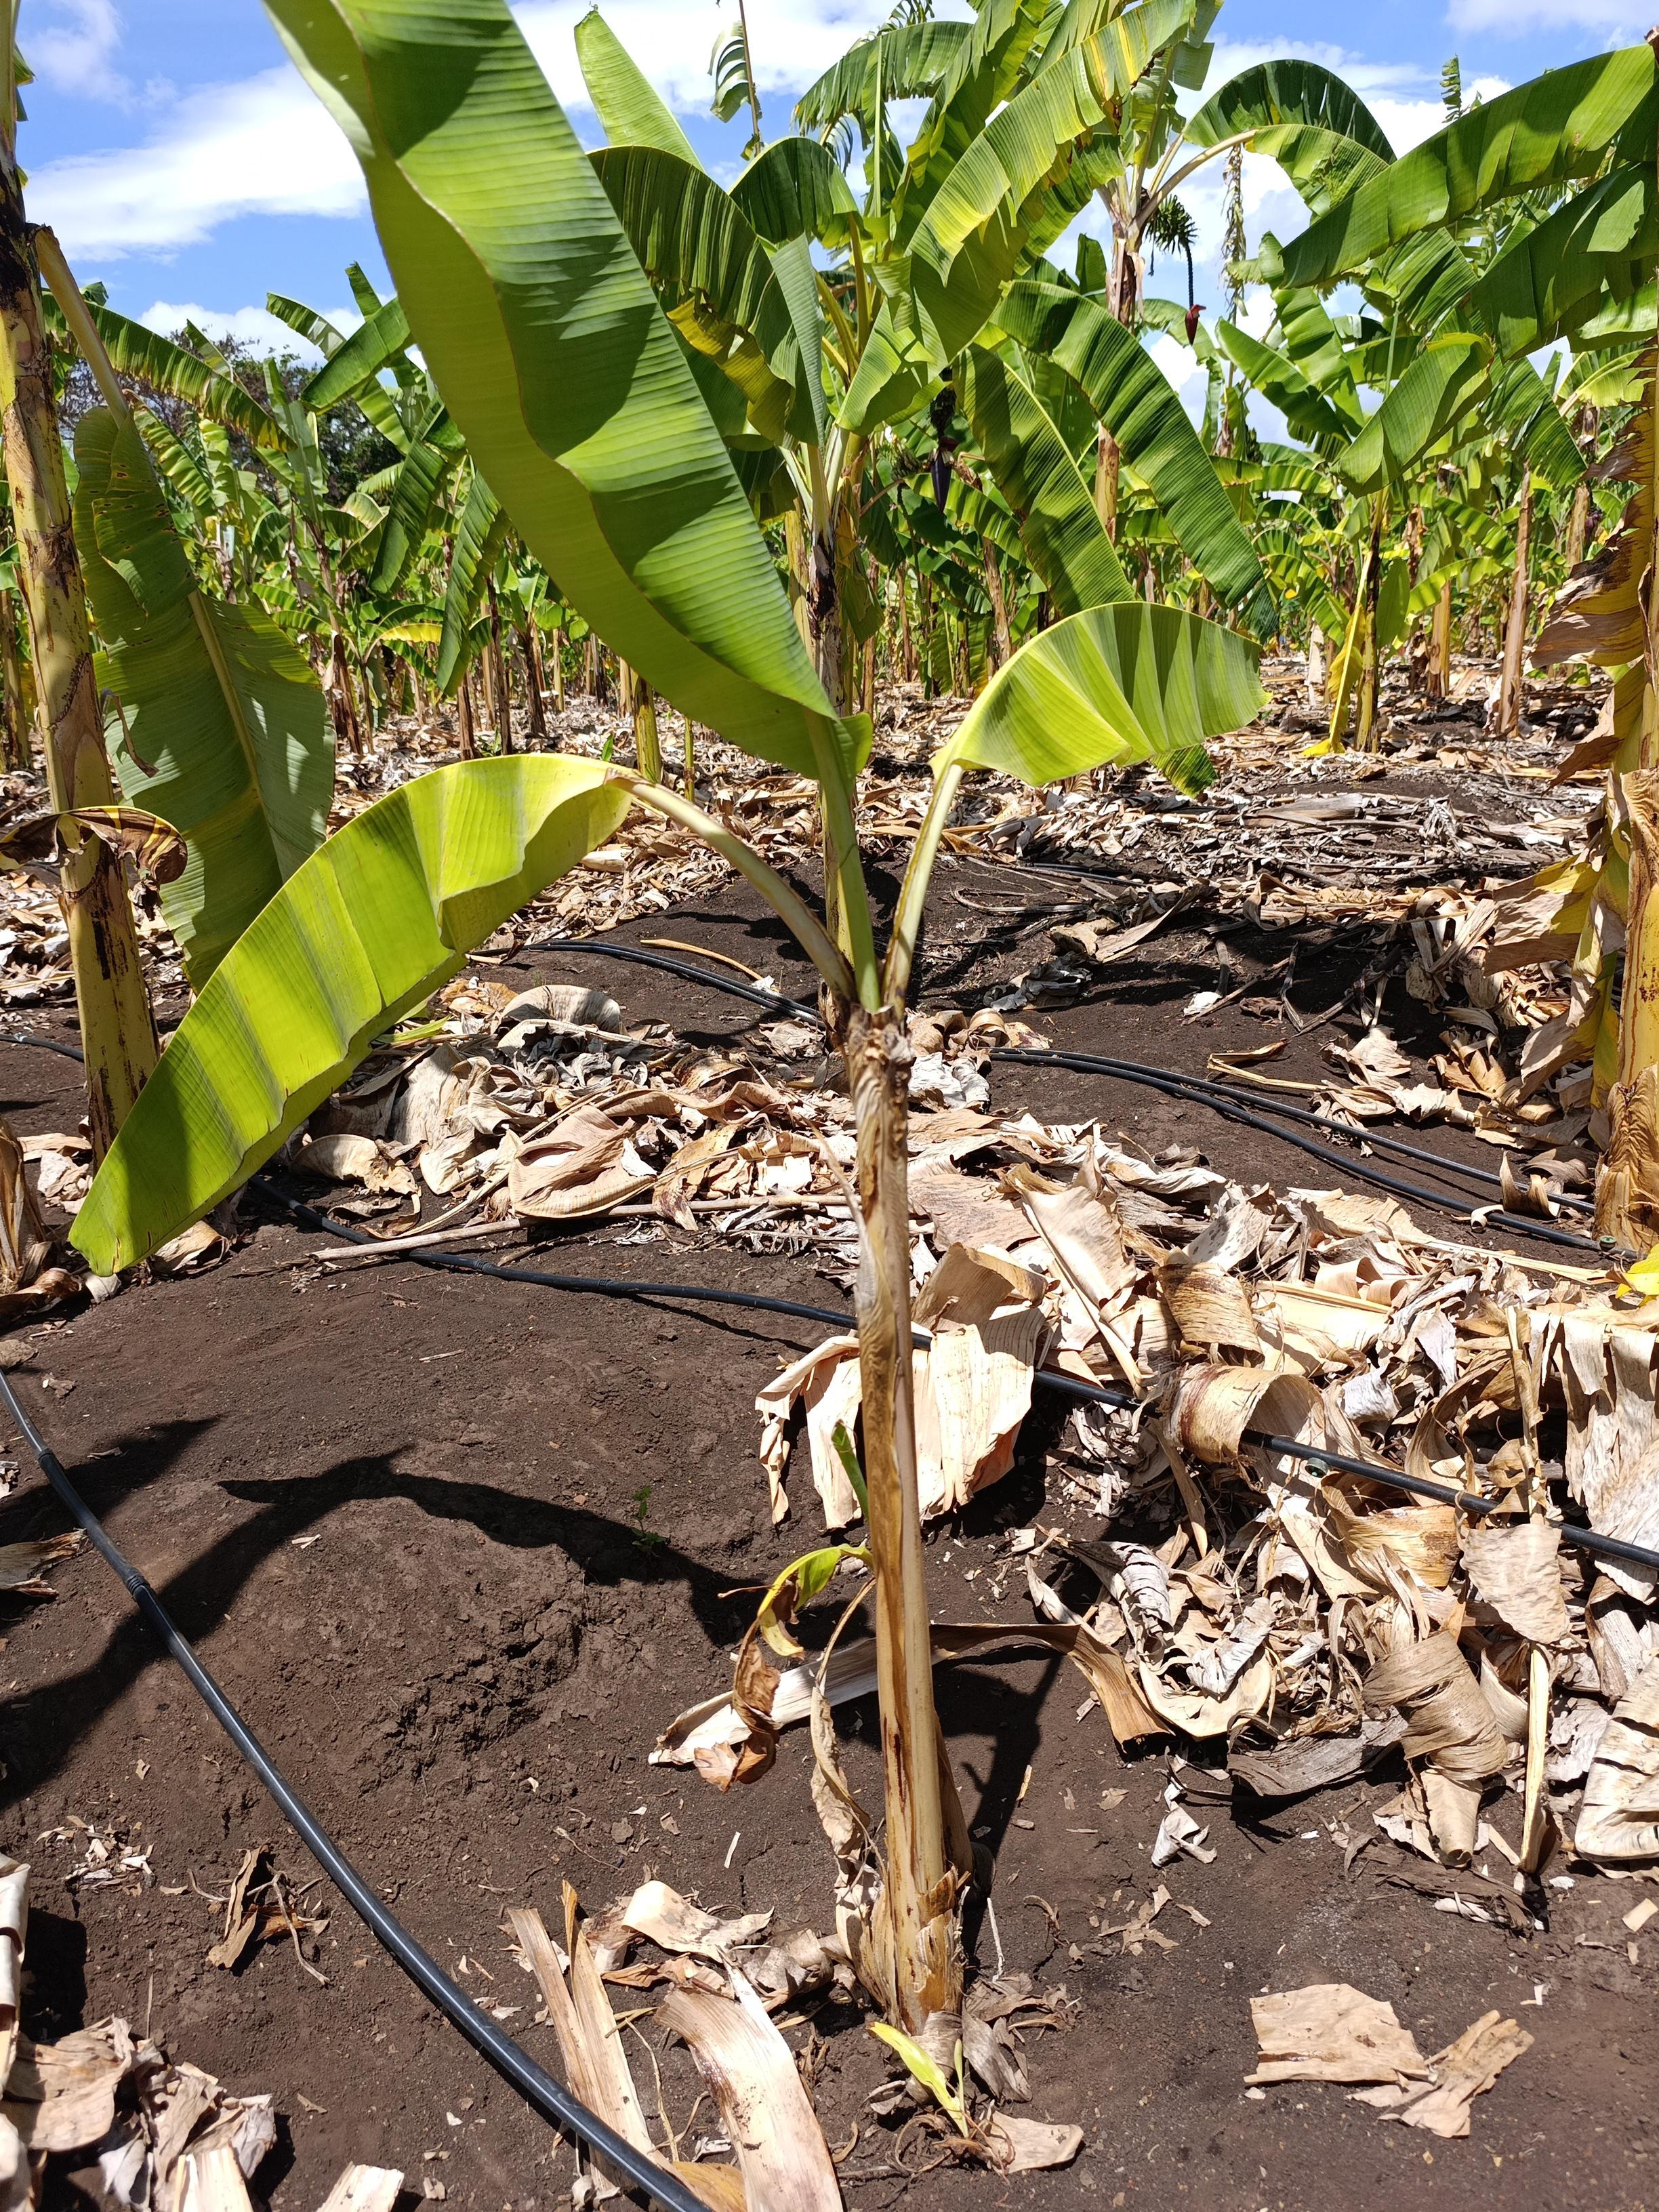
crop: banana
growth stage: vegetative
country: Tanzania
